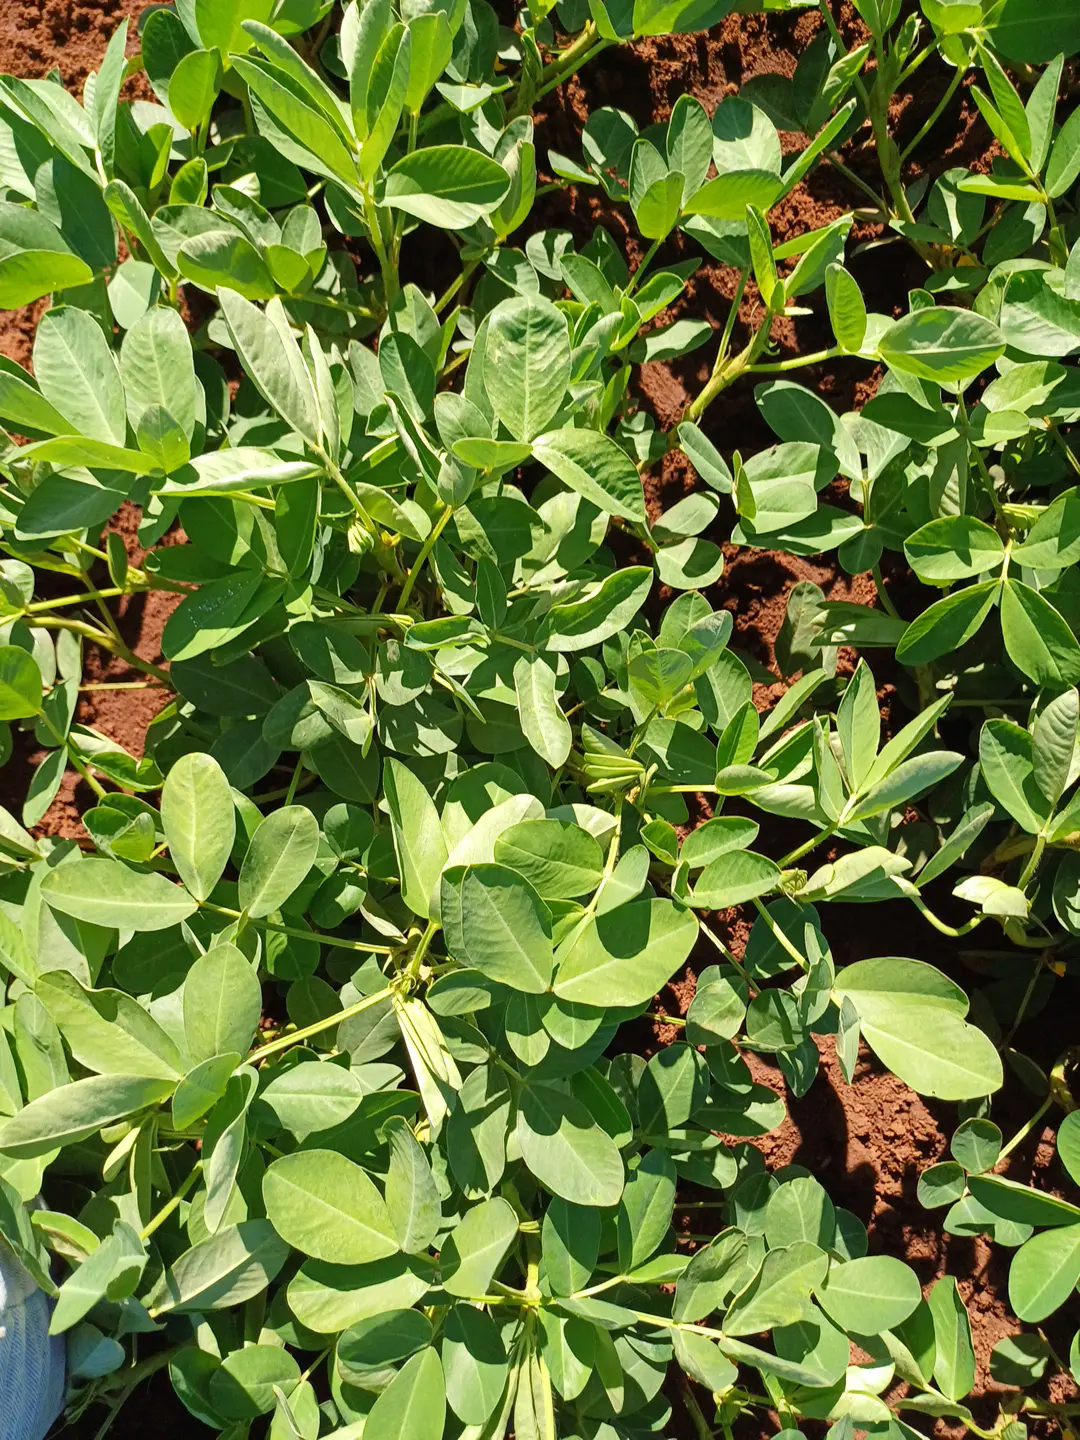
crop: groundnut
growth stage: flowering
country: Kenya
